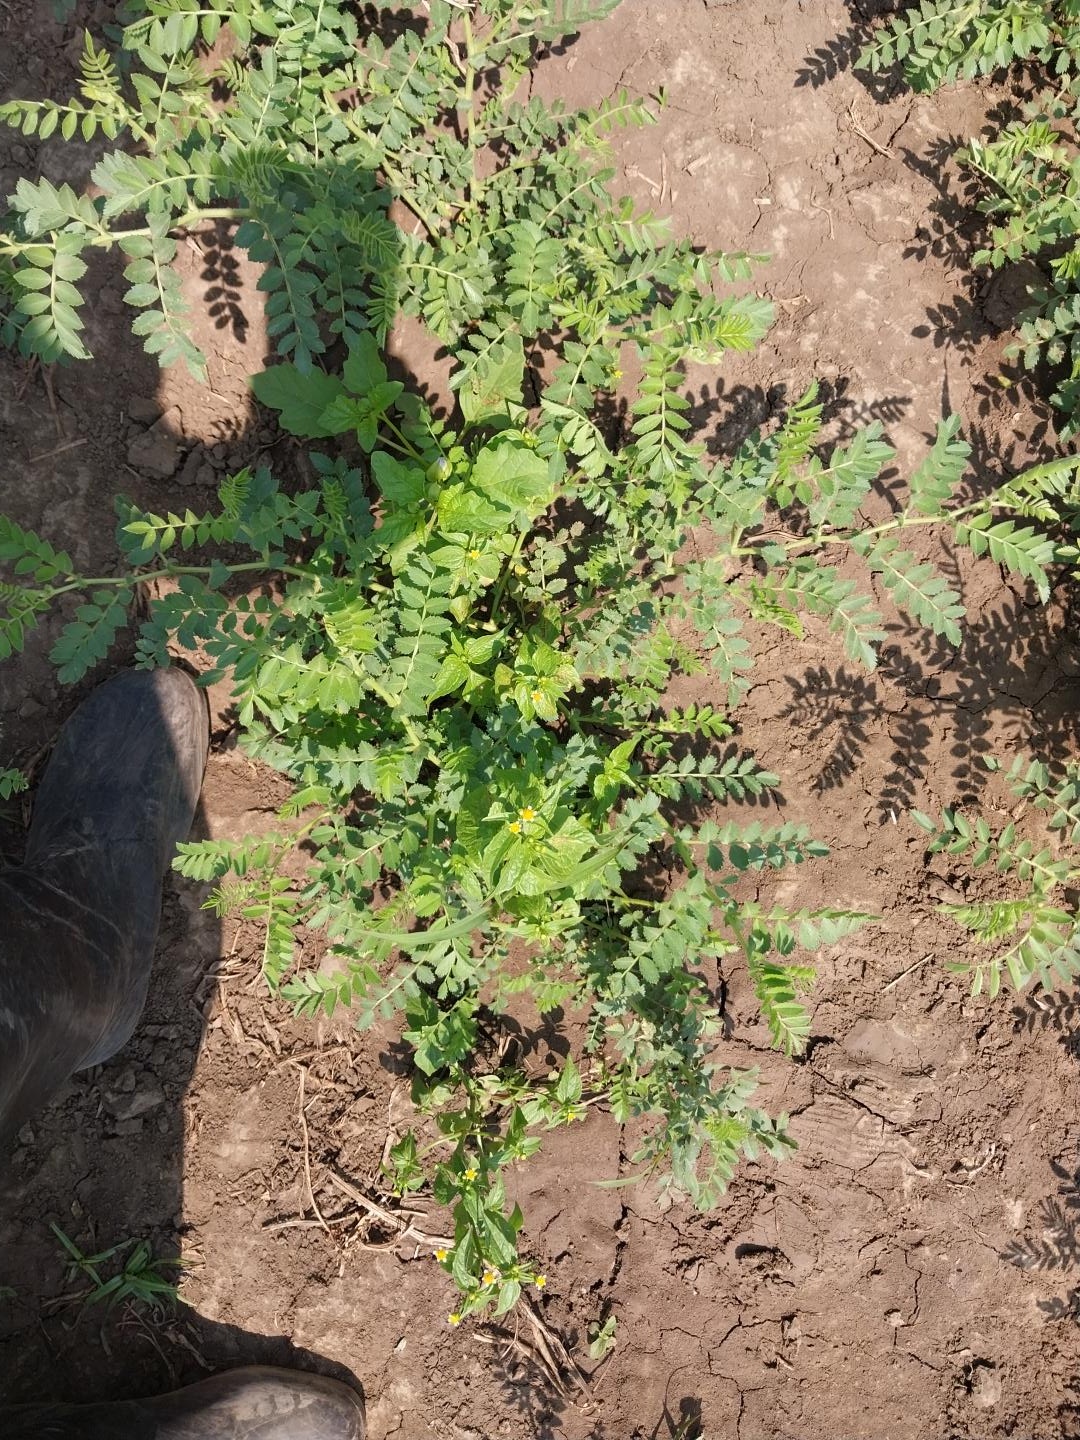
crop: chickpea
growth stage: flowering
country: Tanzania
